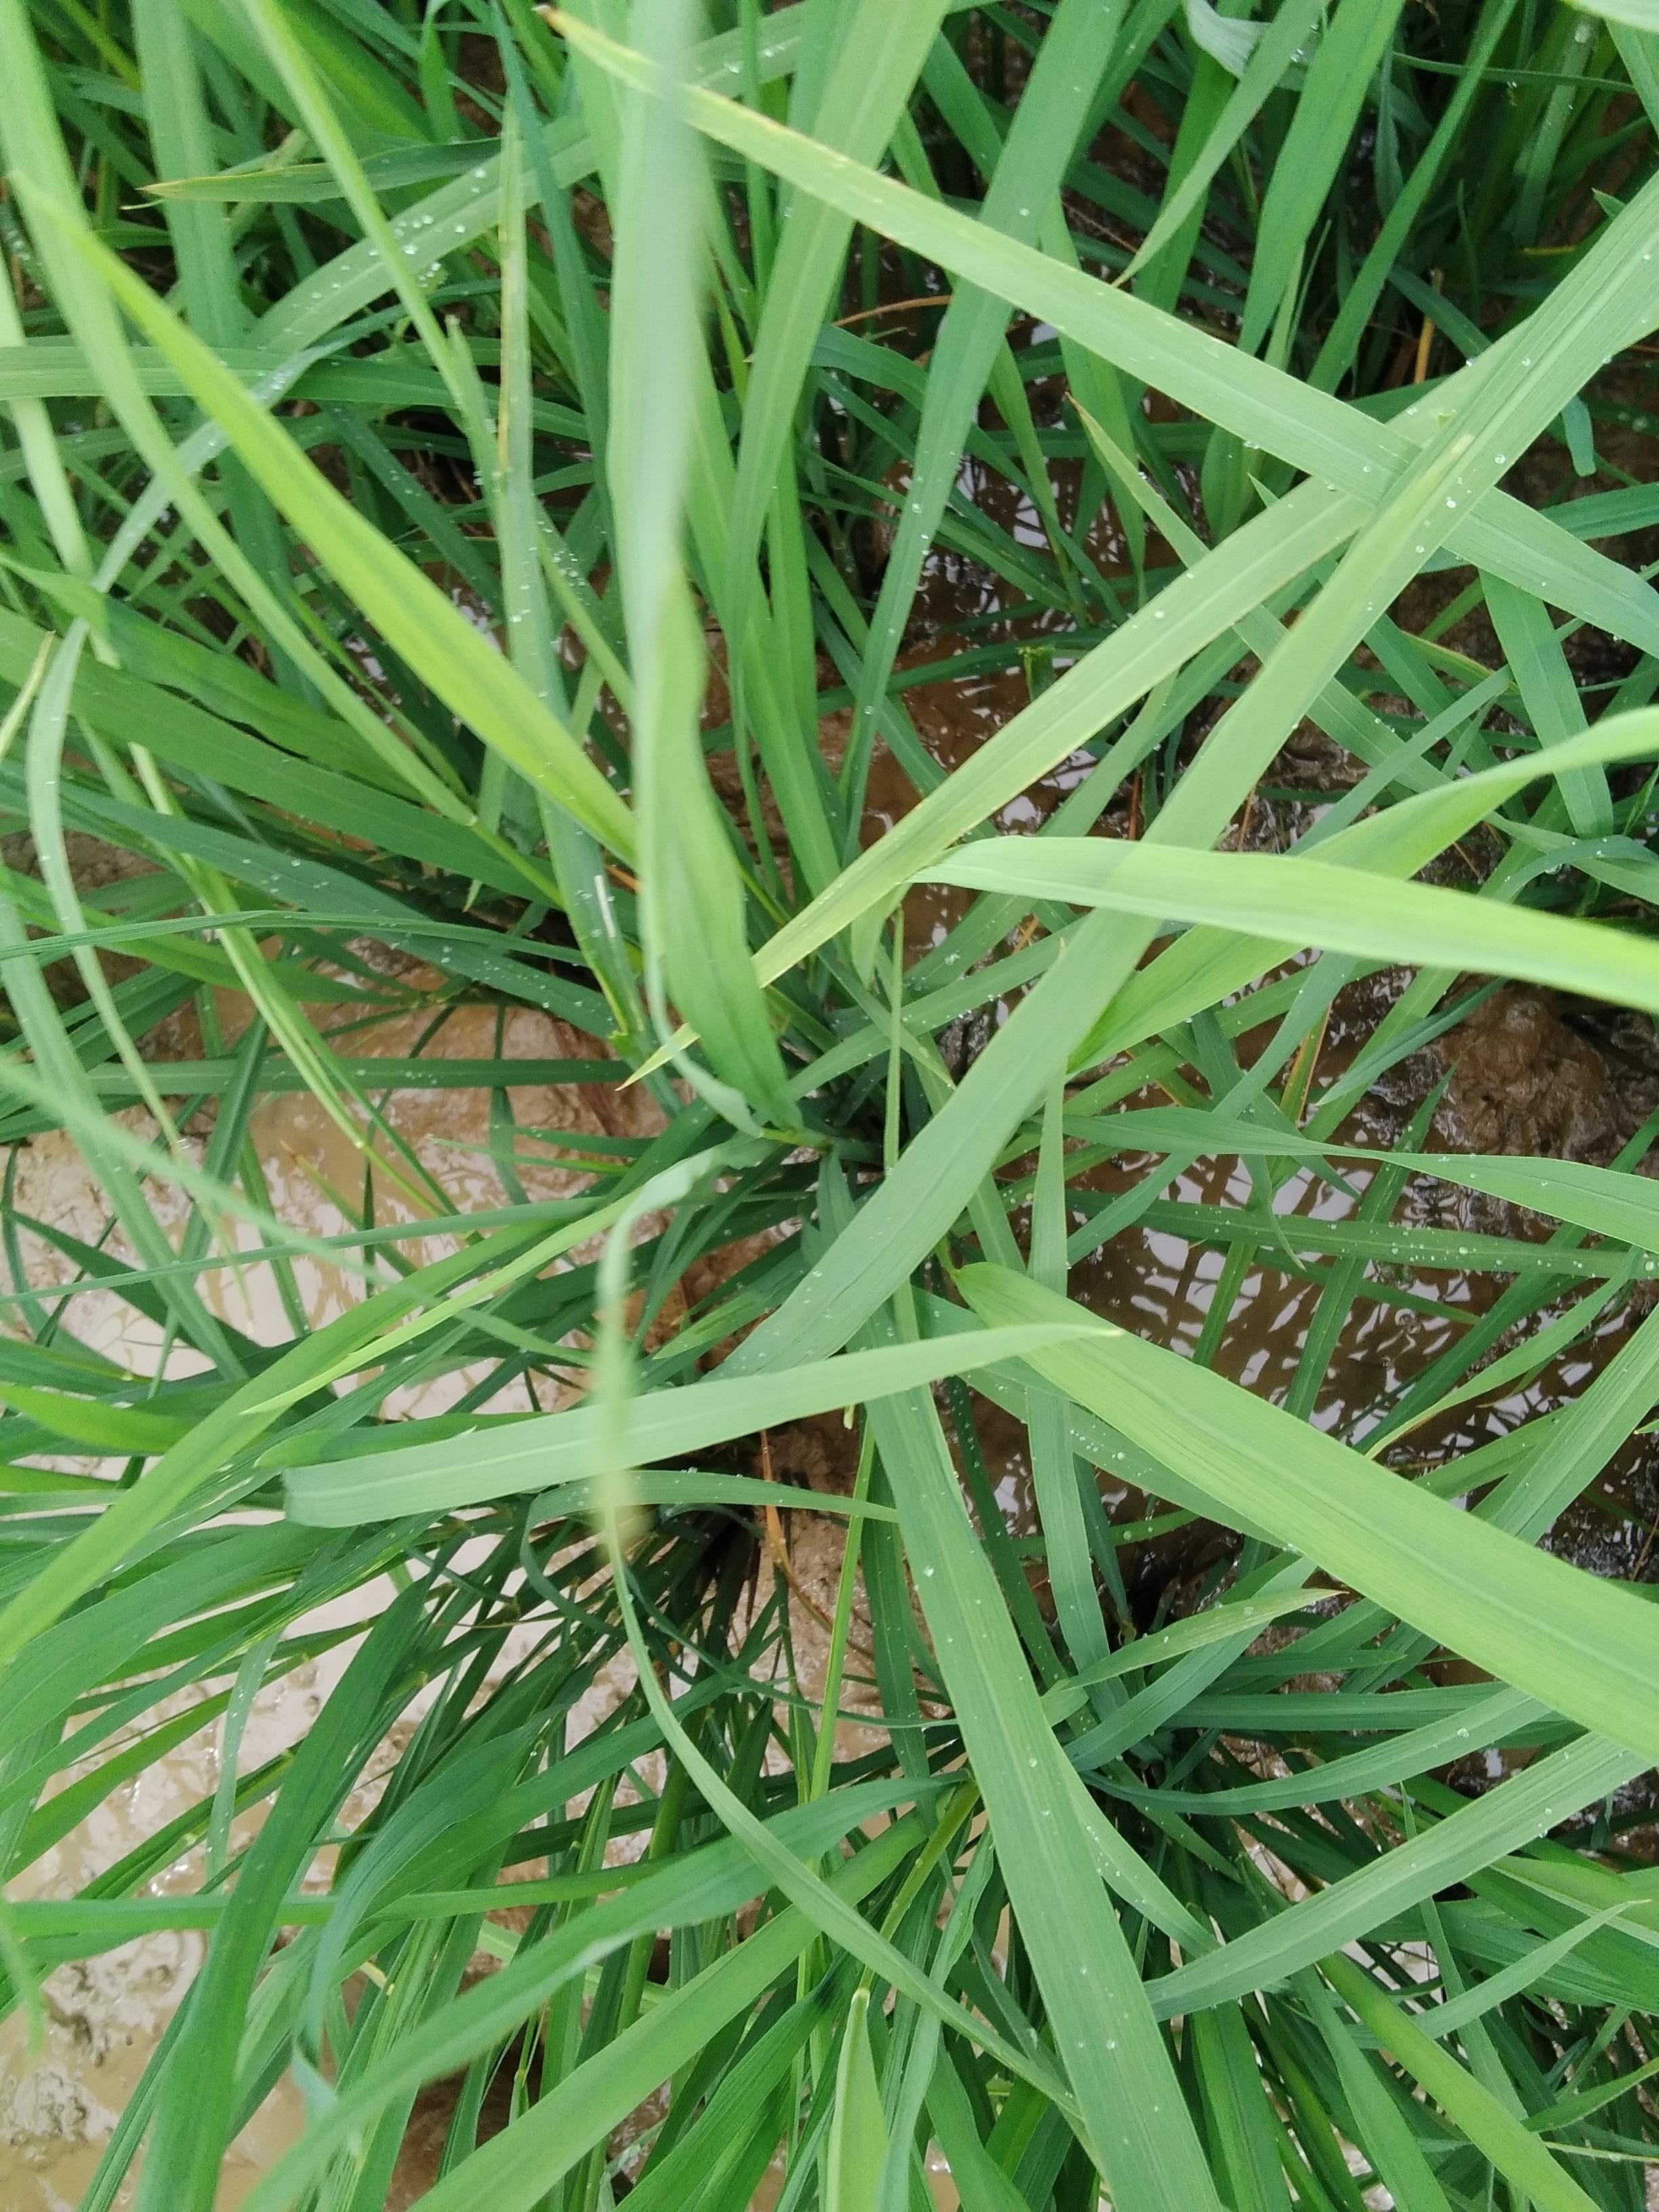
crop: rice
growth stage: booting
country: Nigeria
